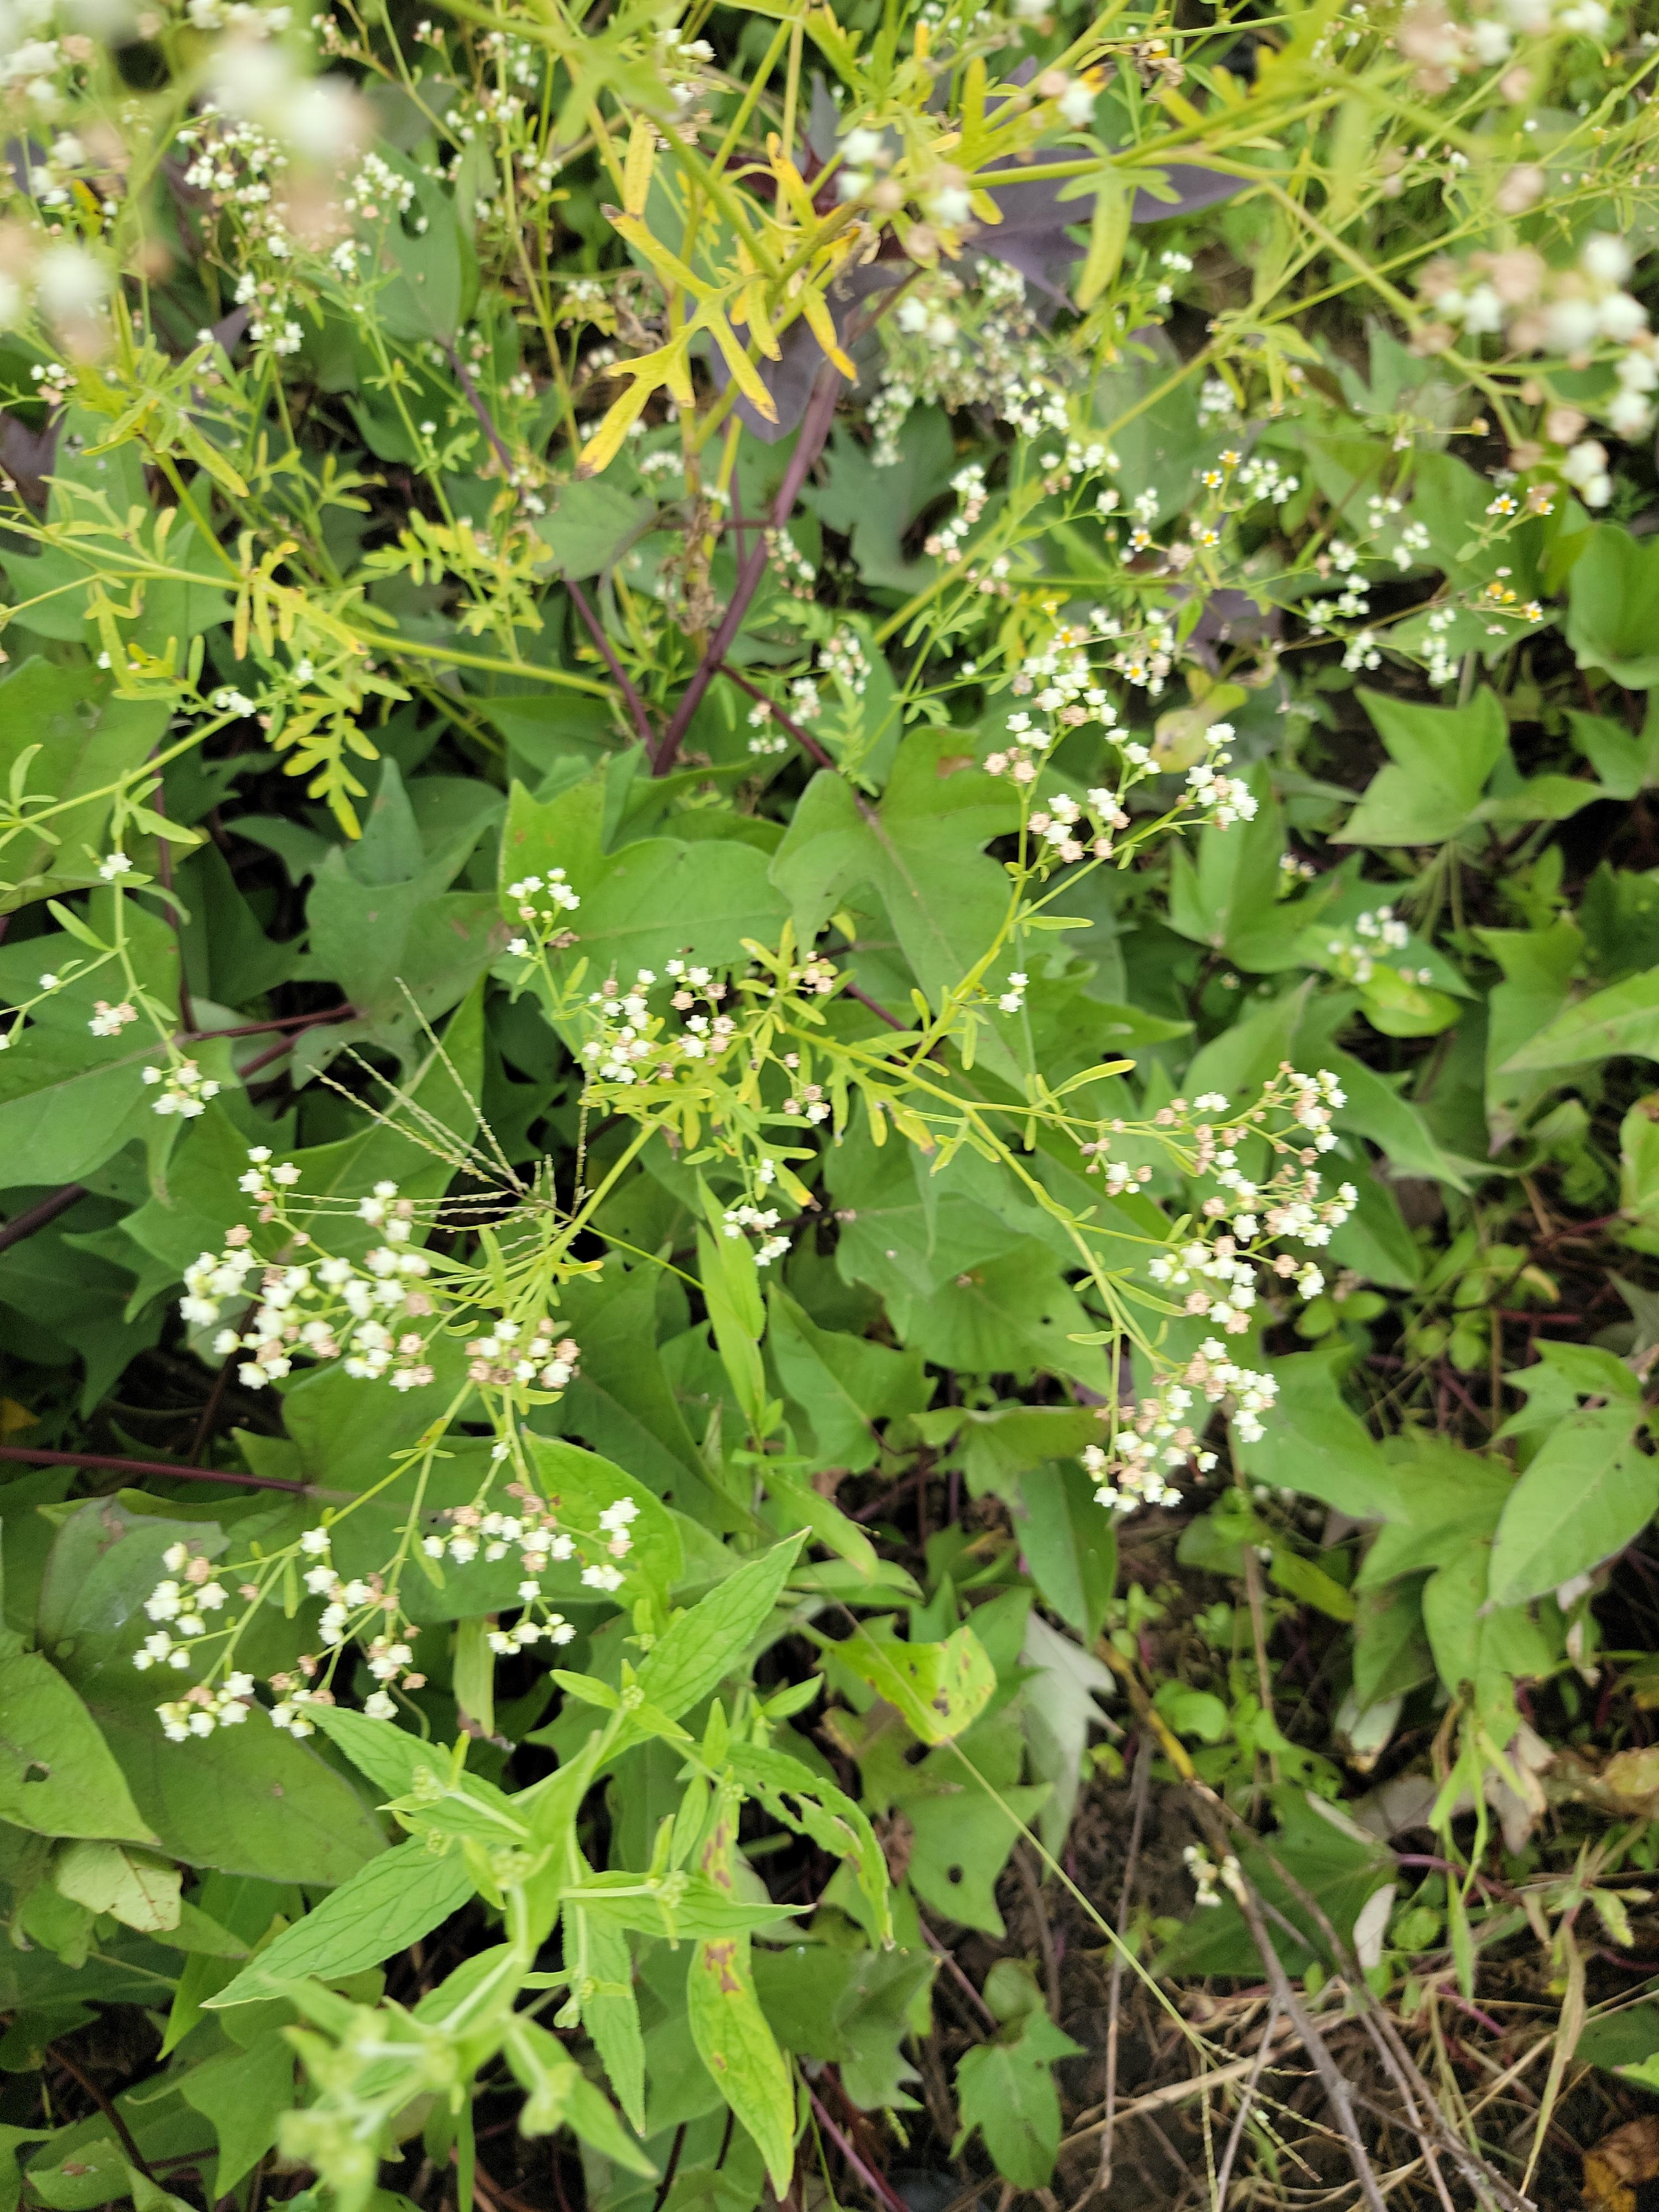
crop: sweet potato
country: Tanzania
